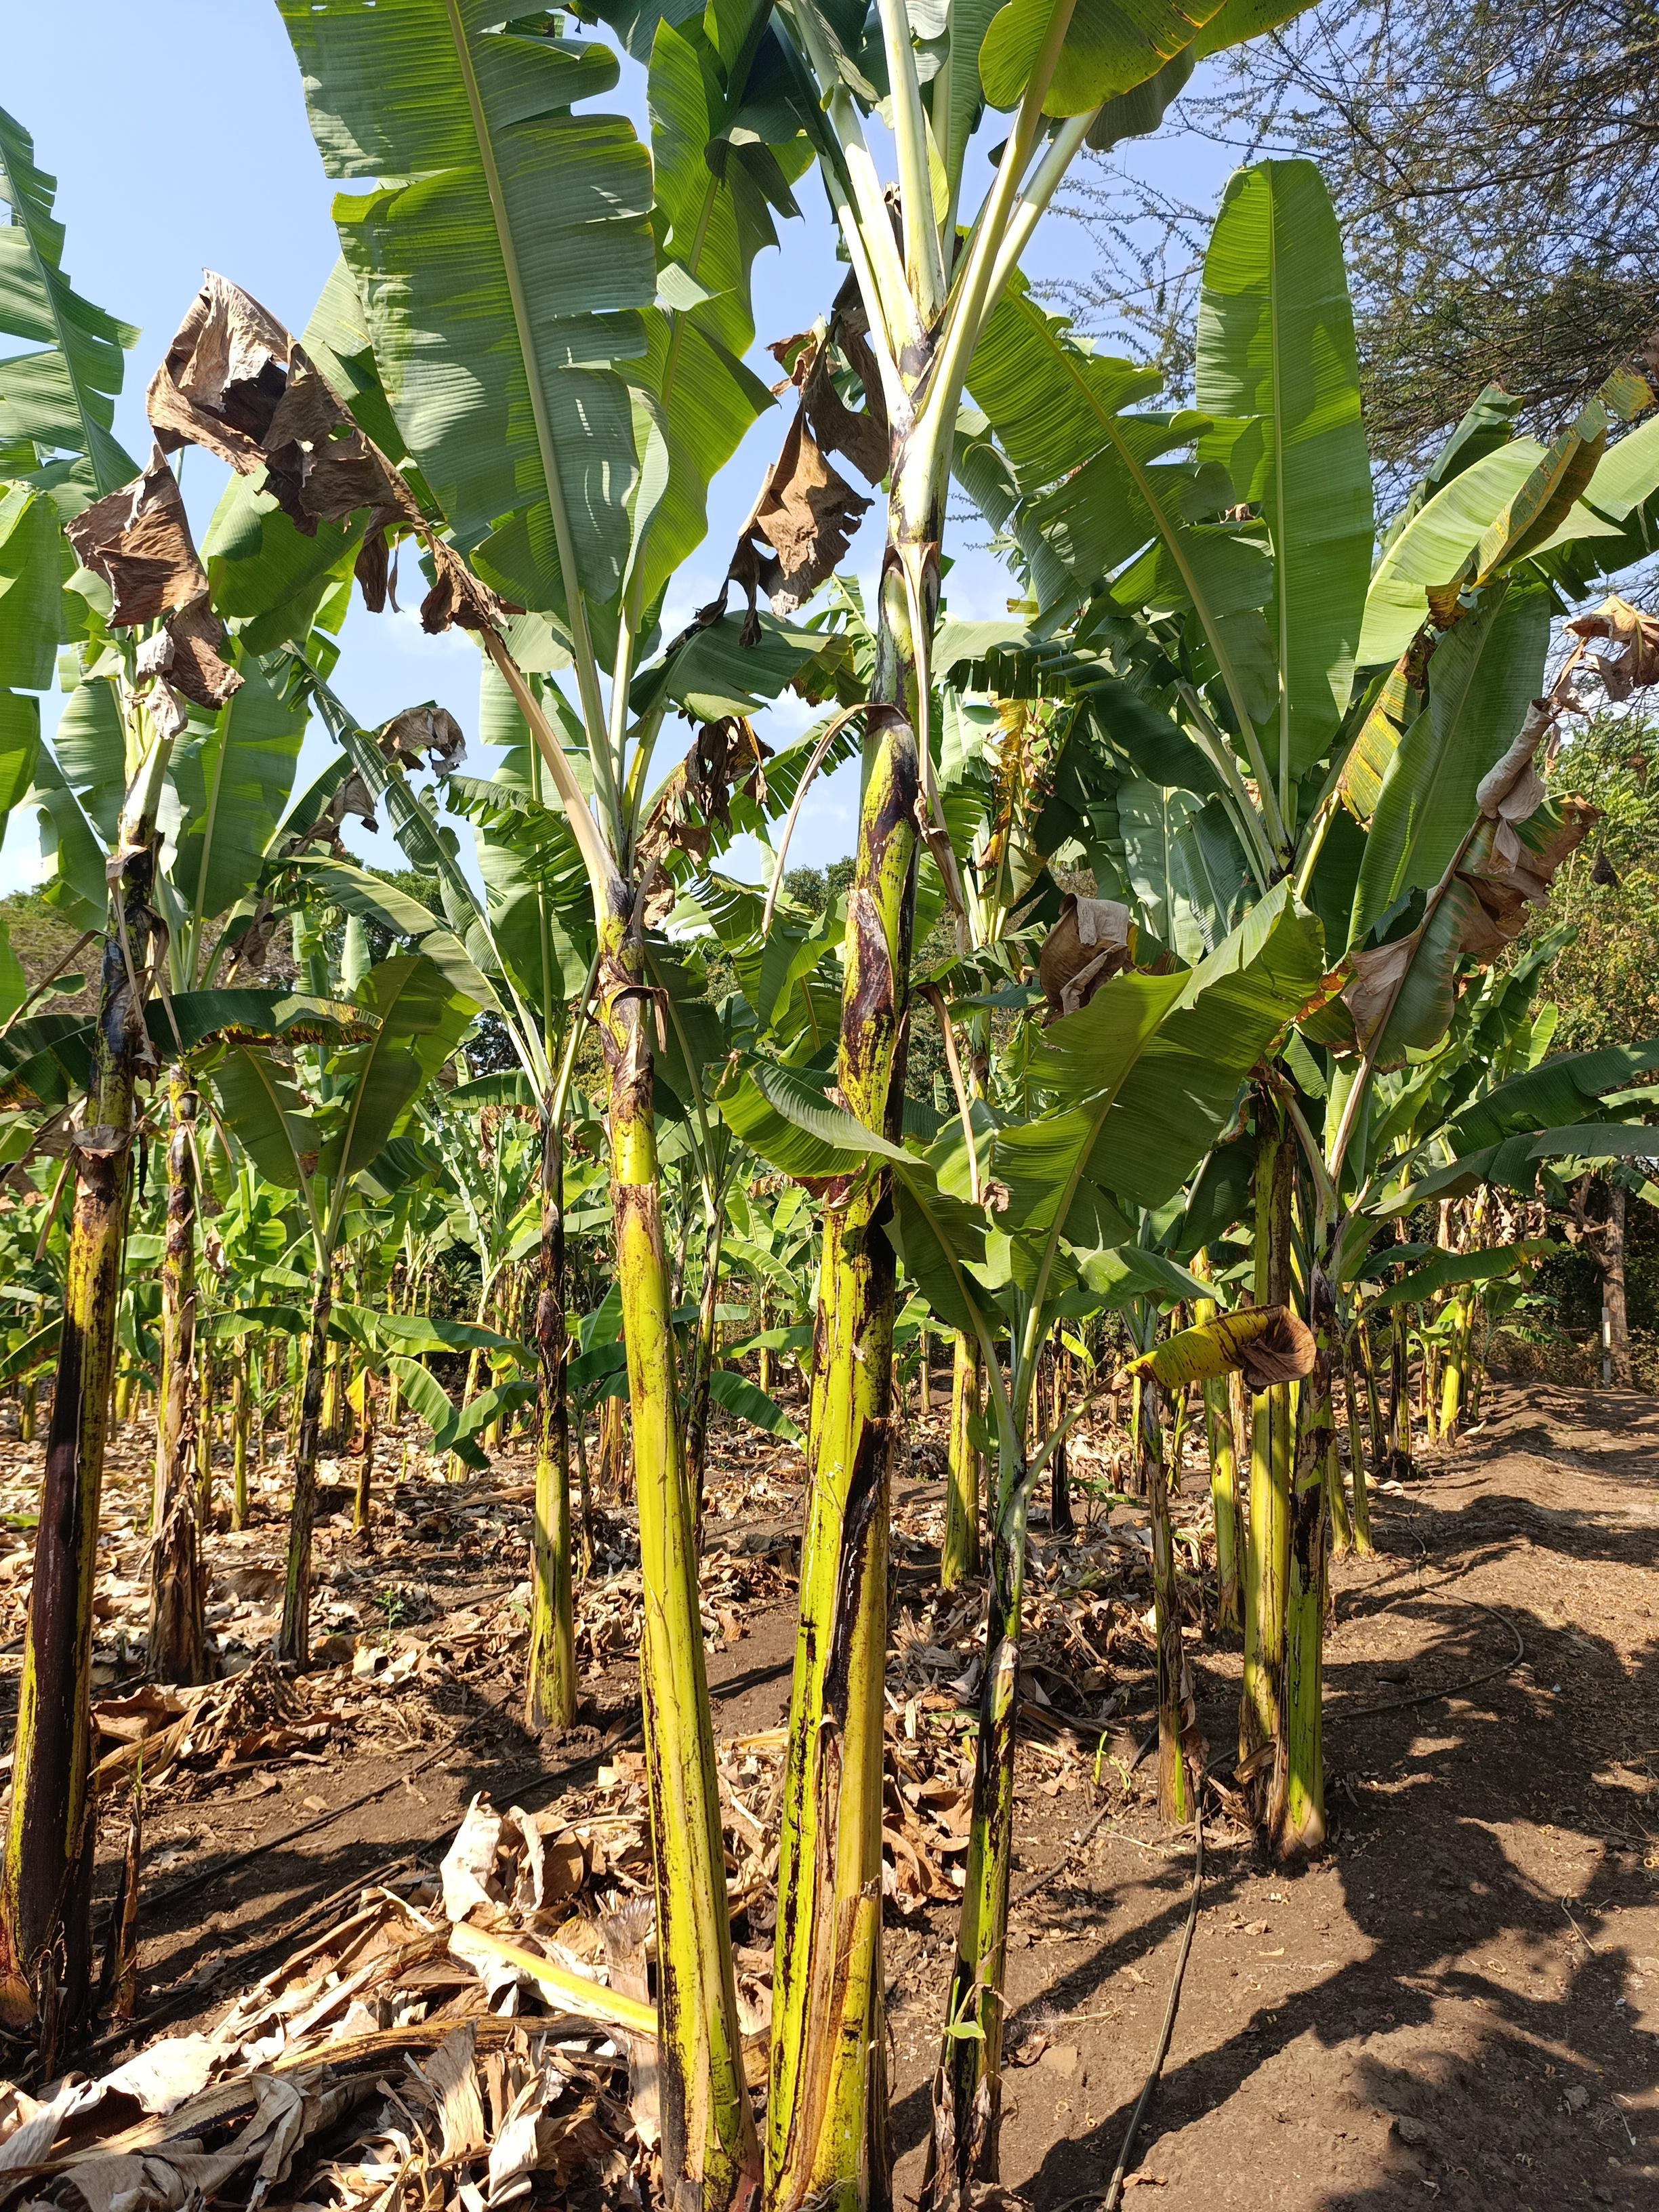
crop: banana
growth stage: vegetative
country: Tanzania
